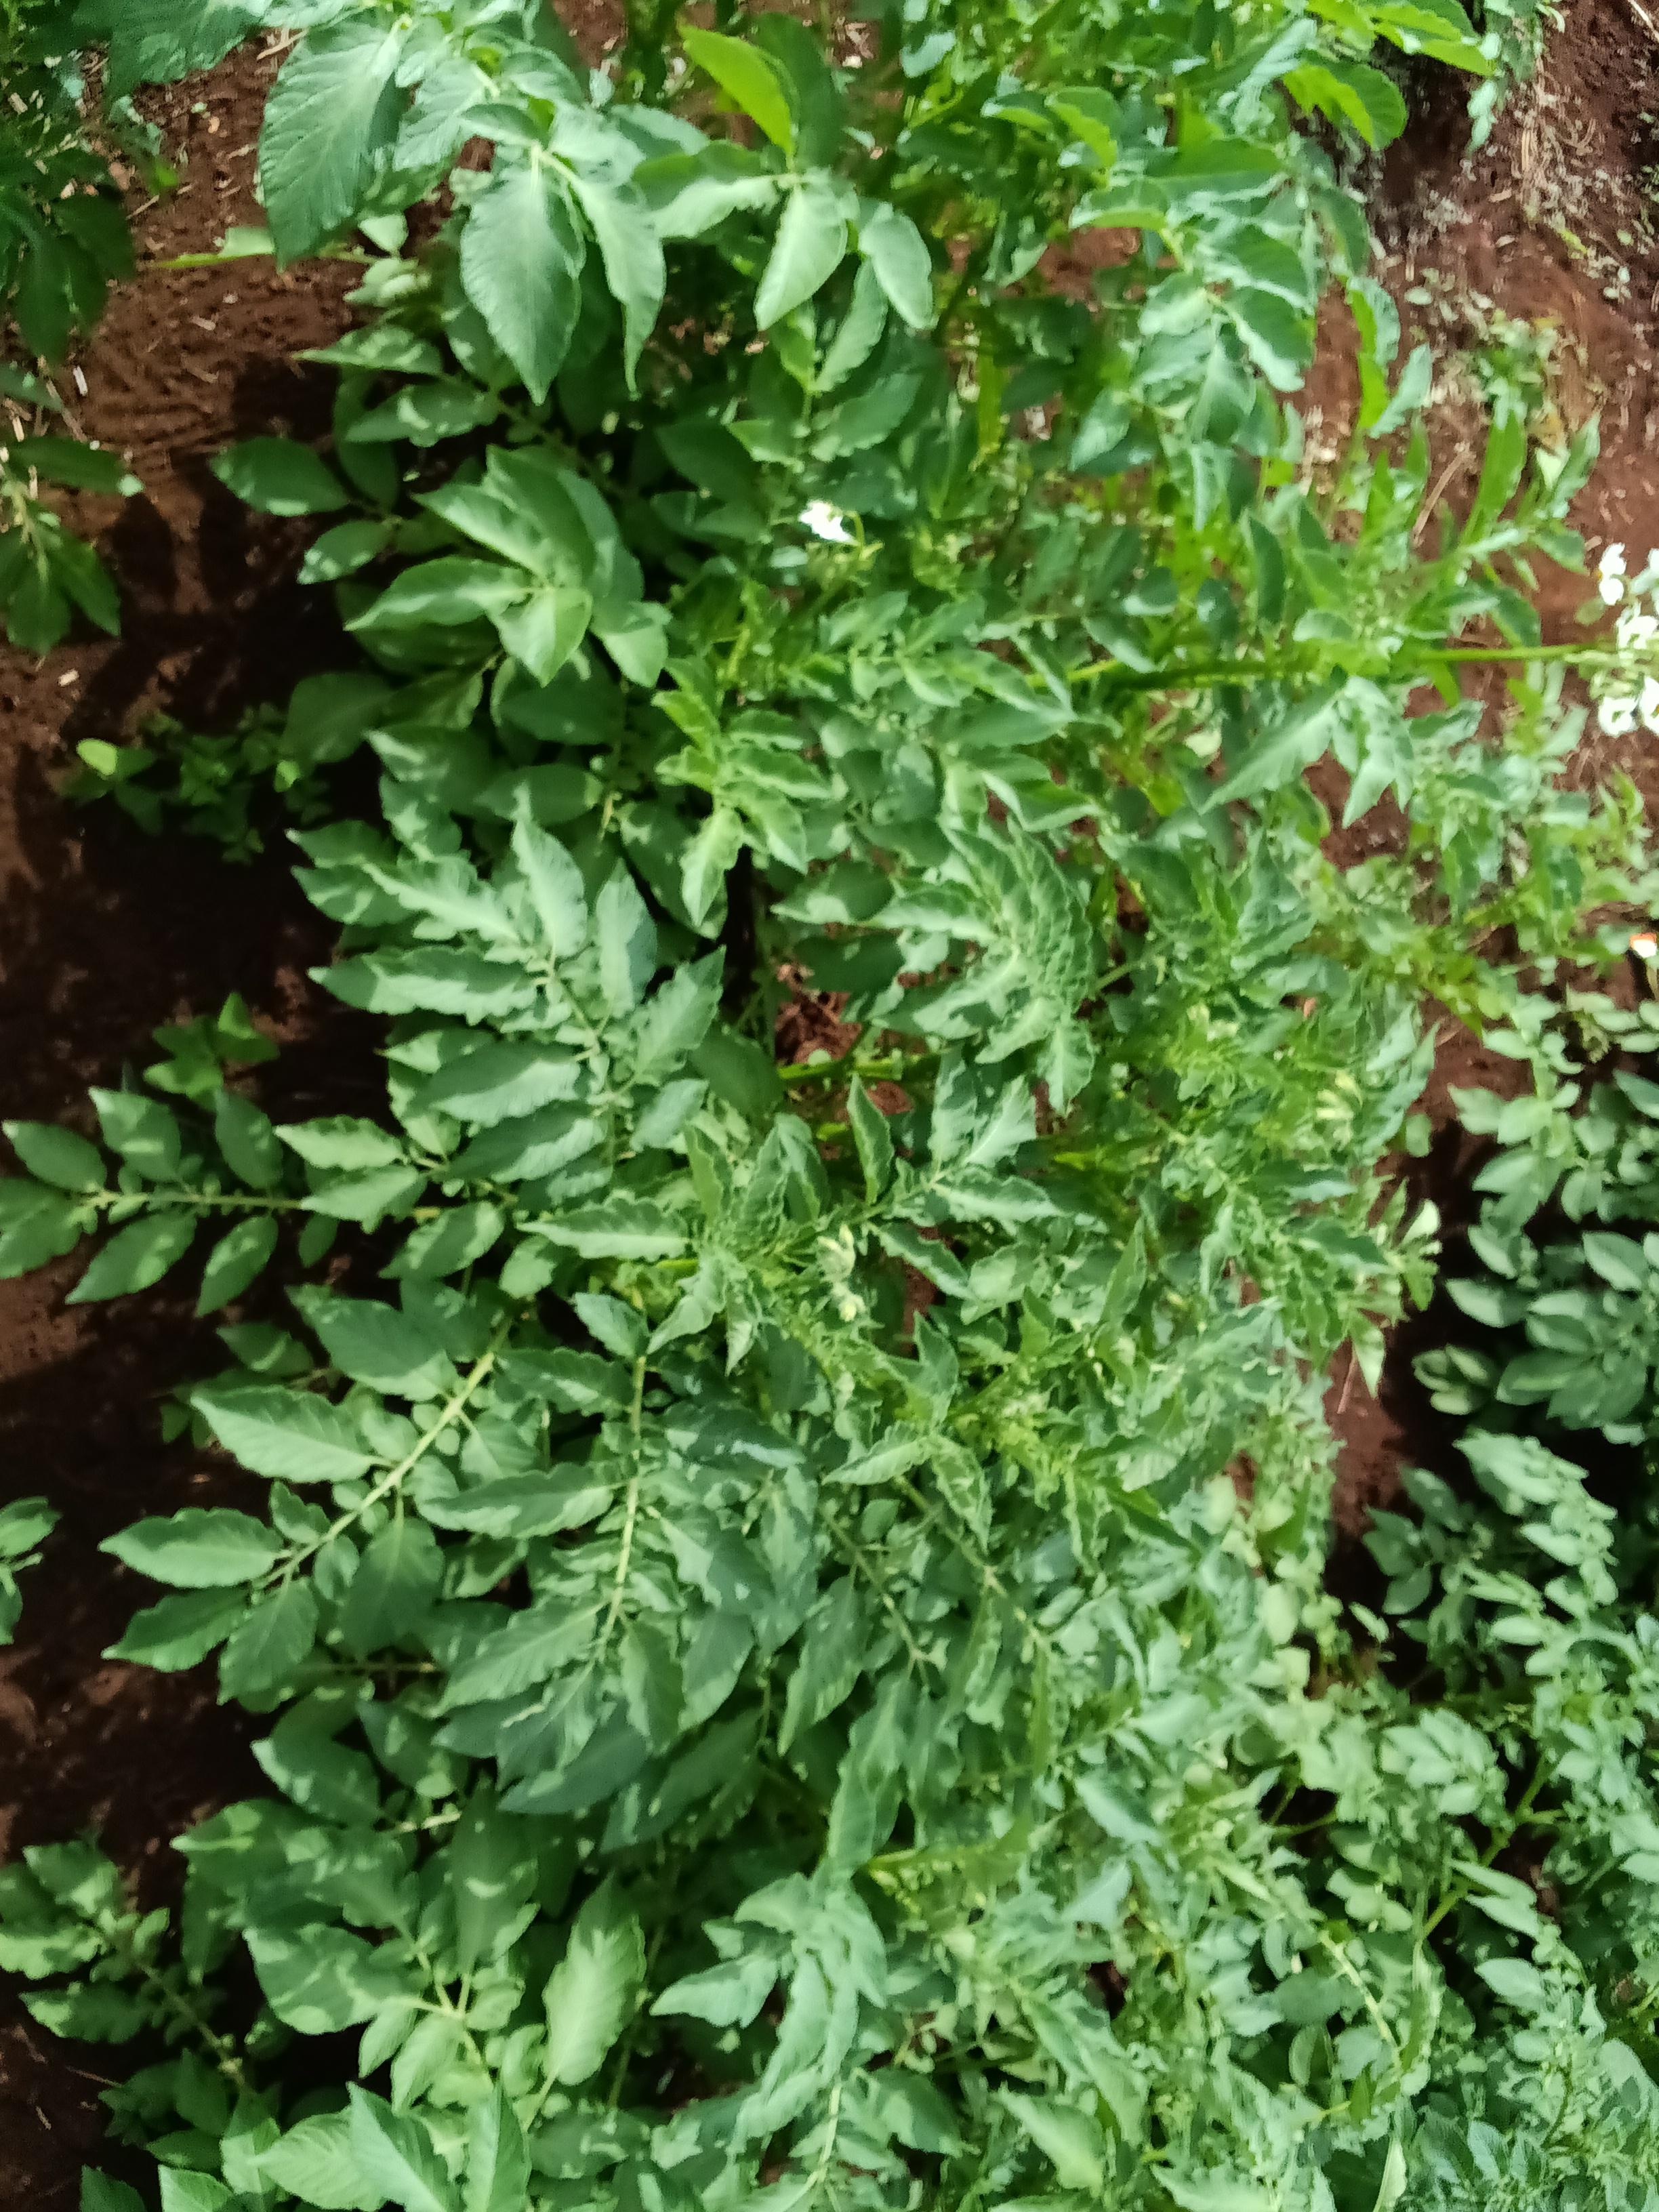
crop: potato
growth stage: vegetative
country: Kenya
